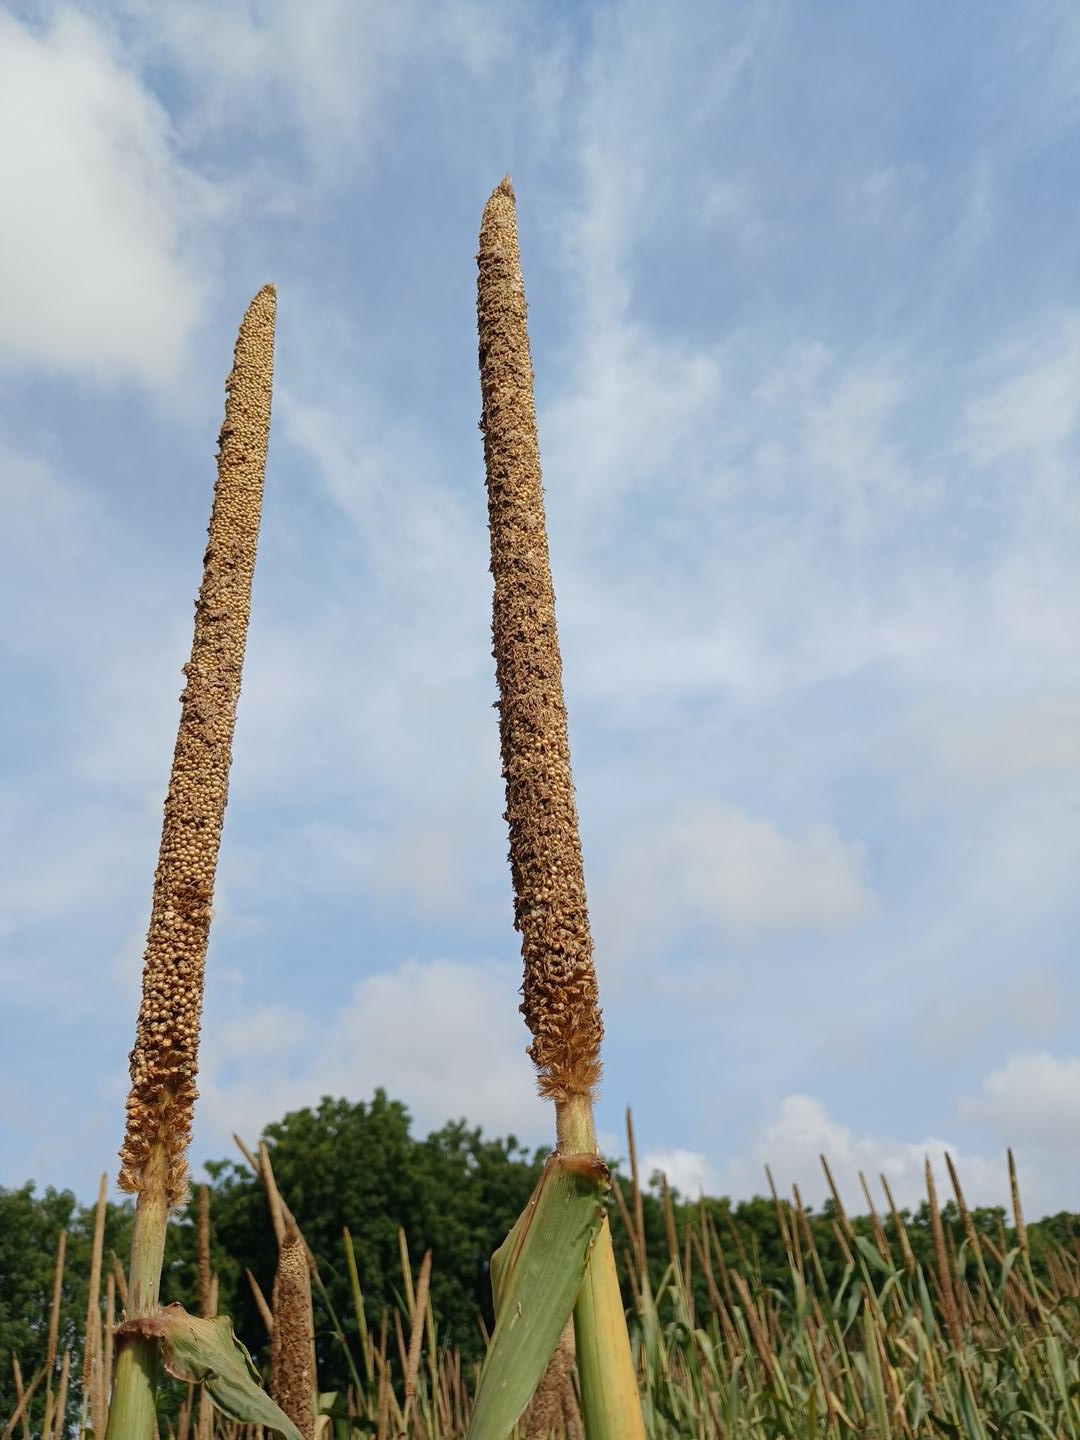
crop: pearl millet
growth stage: maturity
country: Senegal
